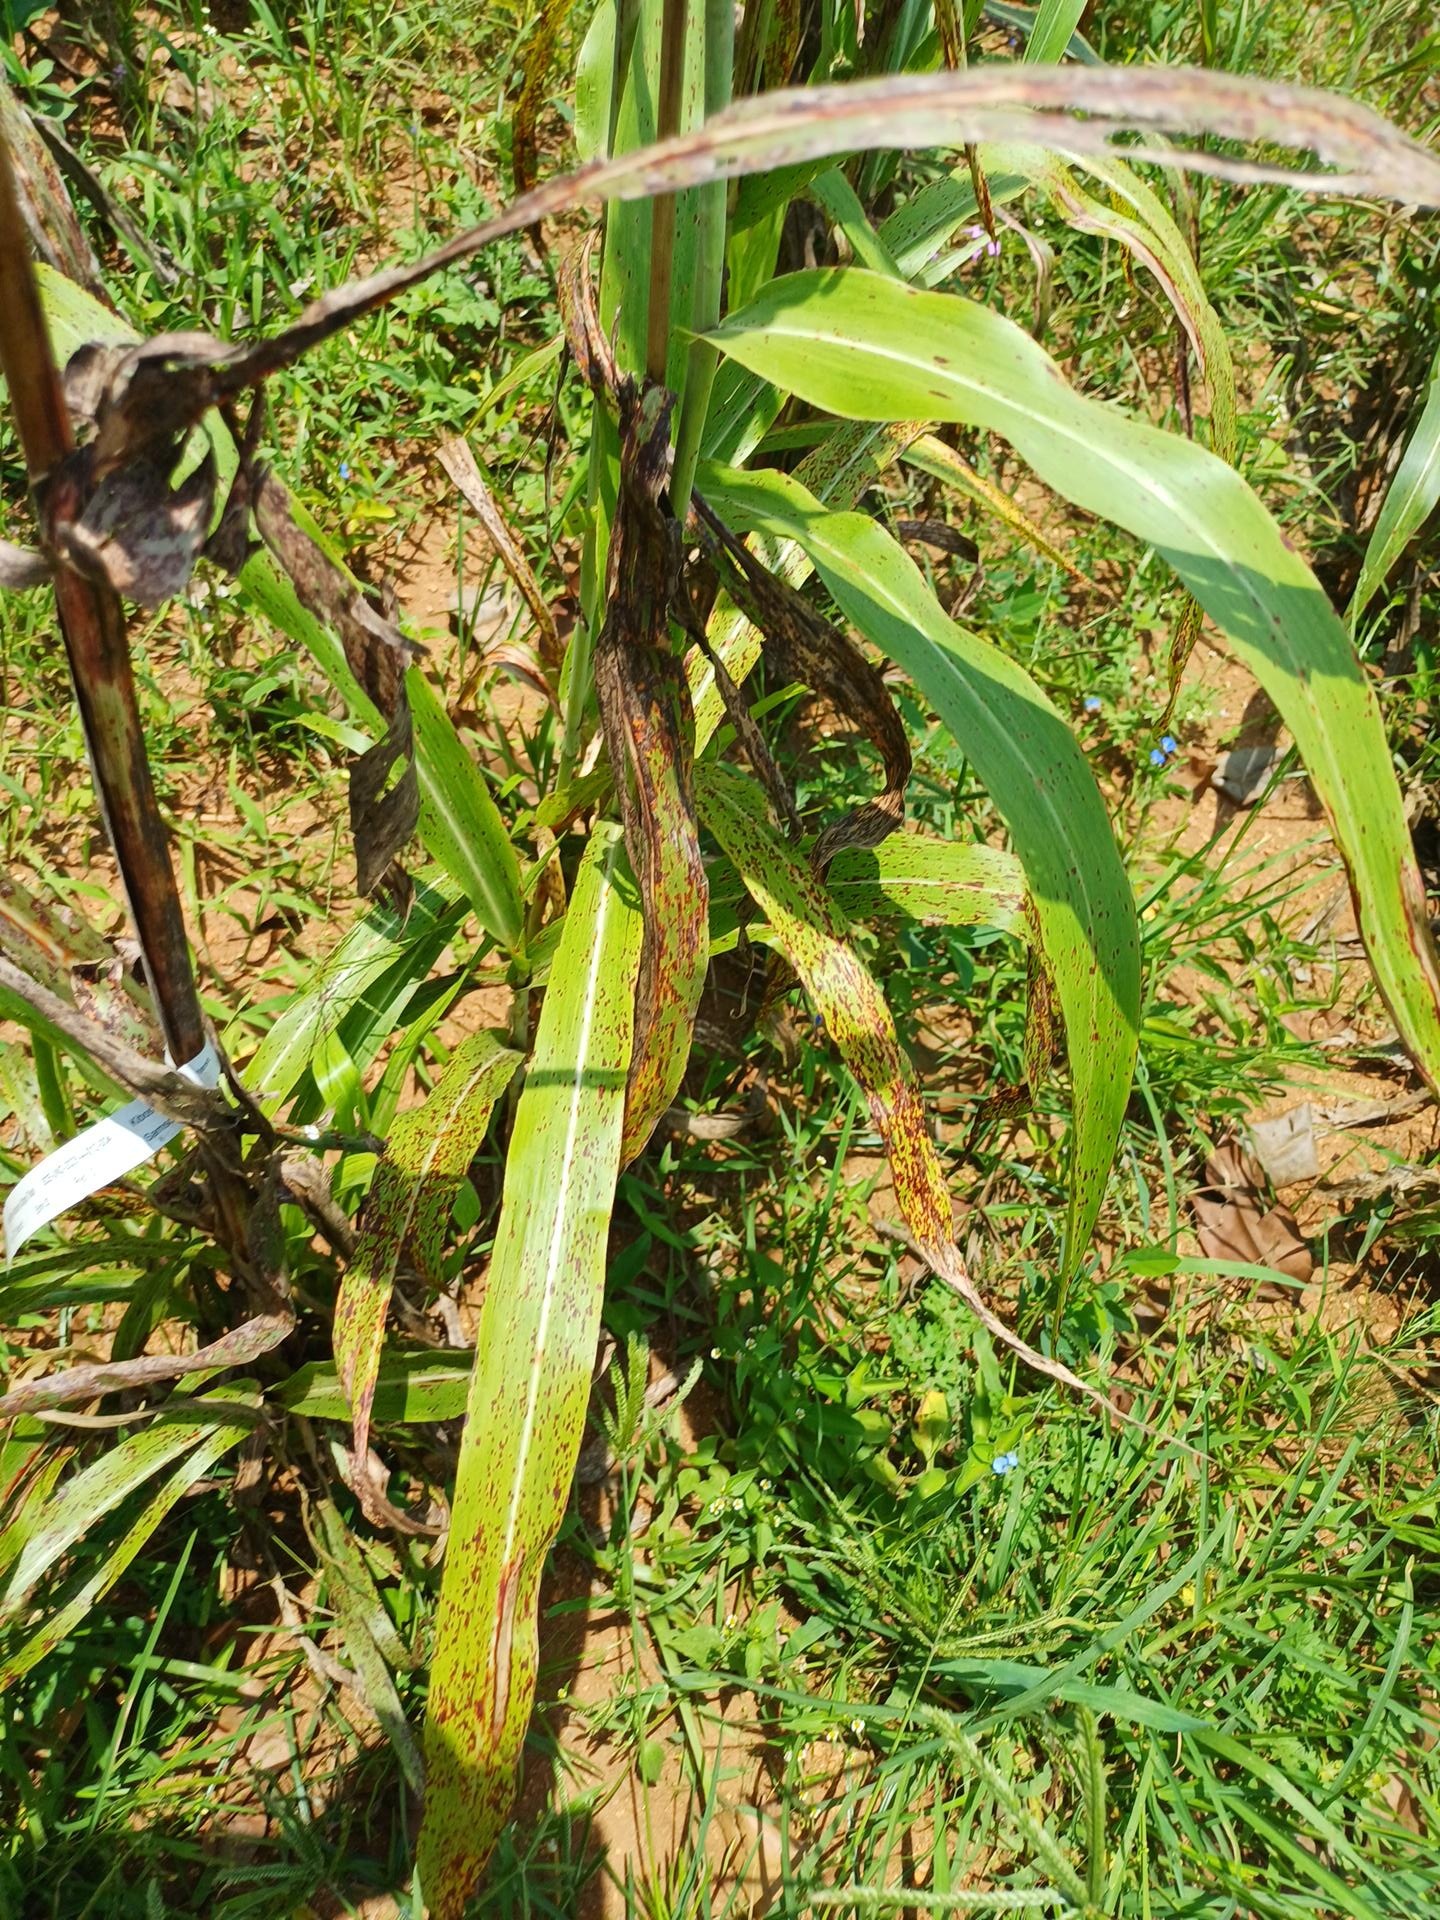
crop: sorghum
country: Kenya
